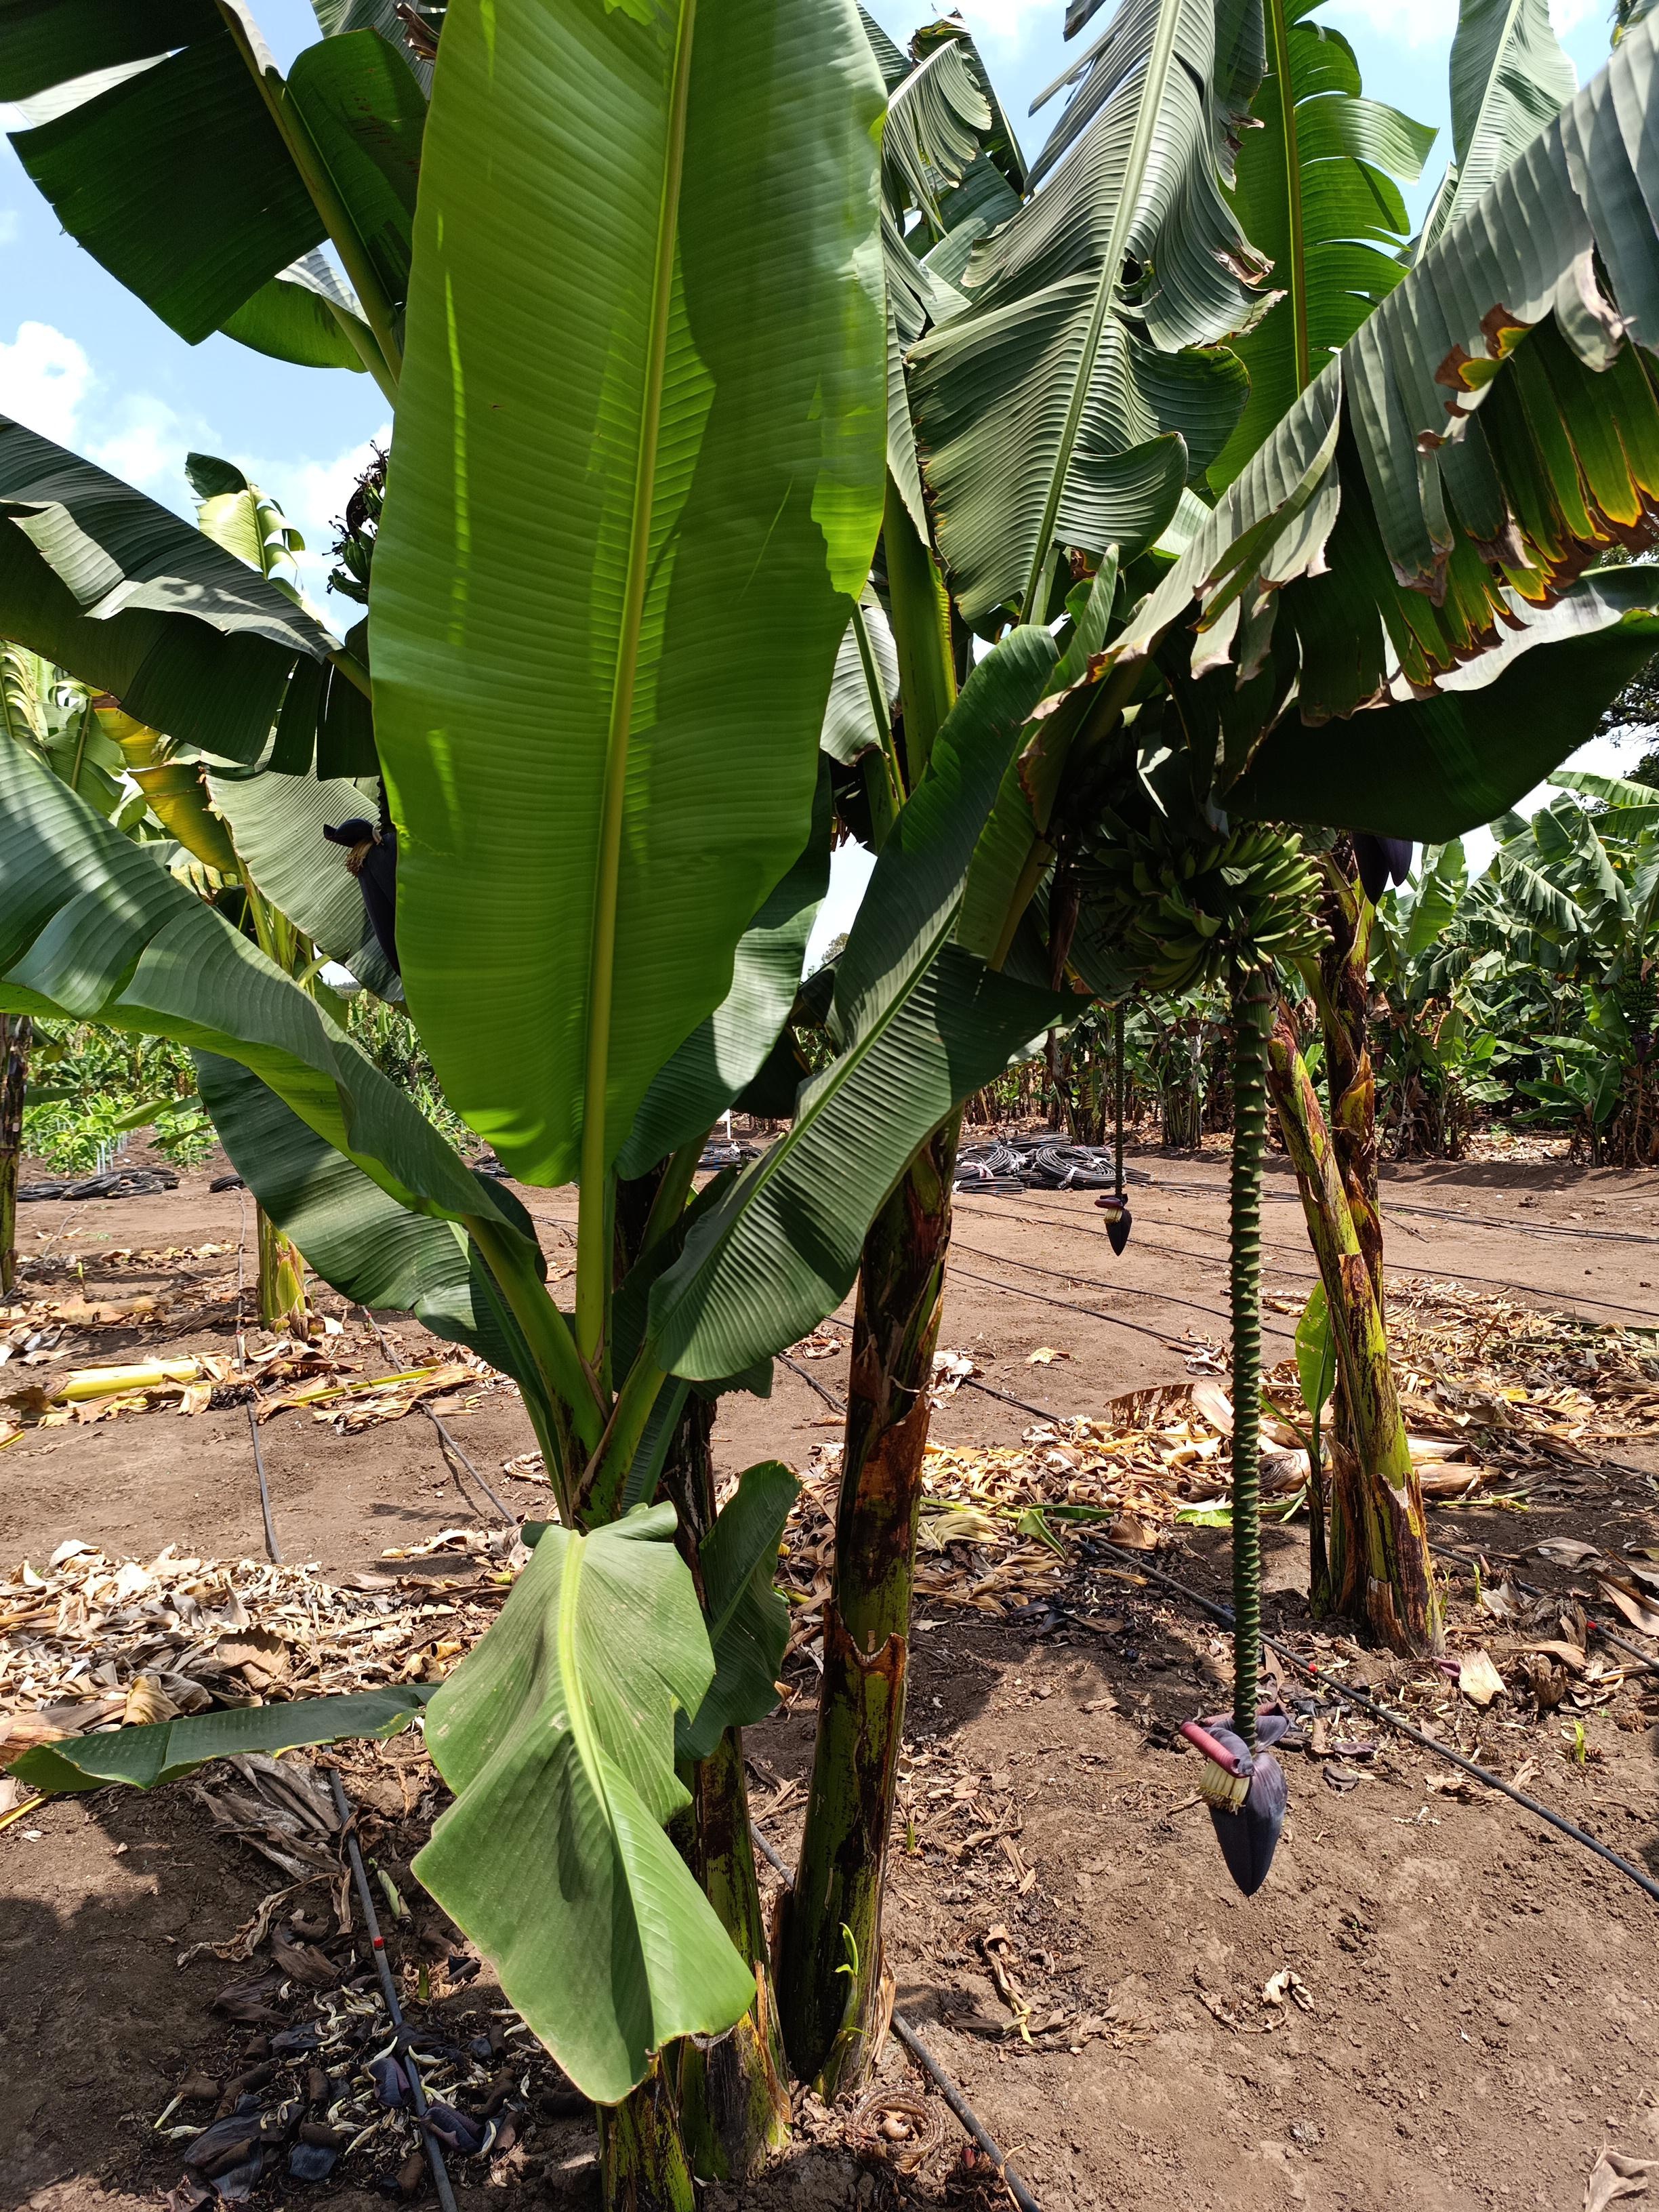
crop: banana
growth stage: development fruit
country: Tanzania
